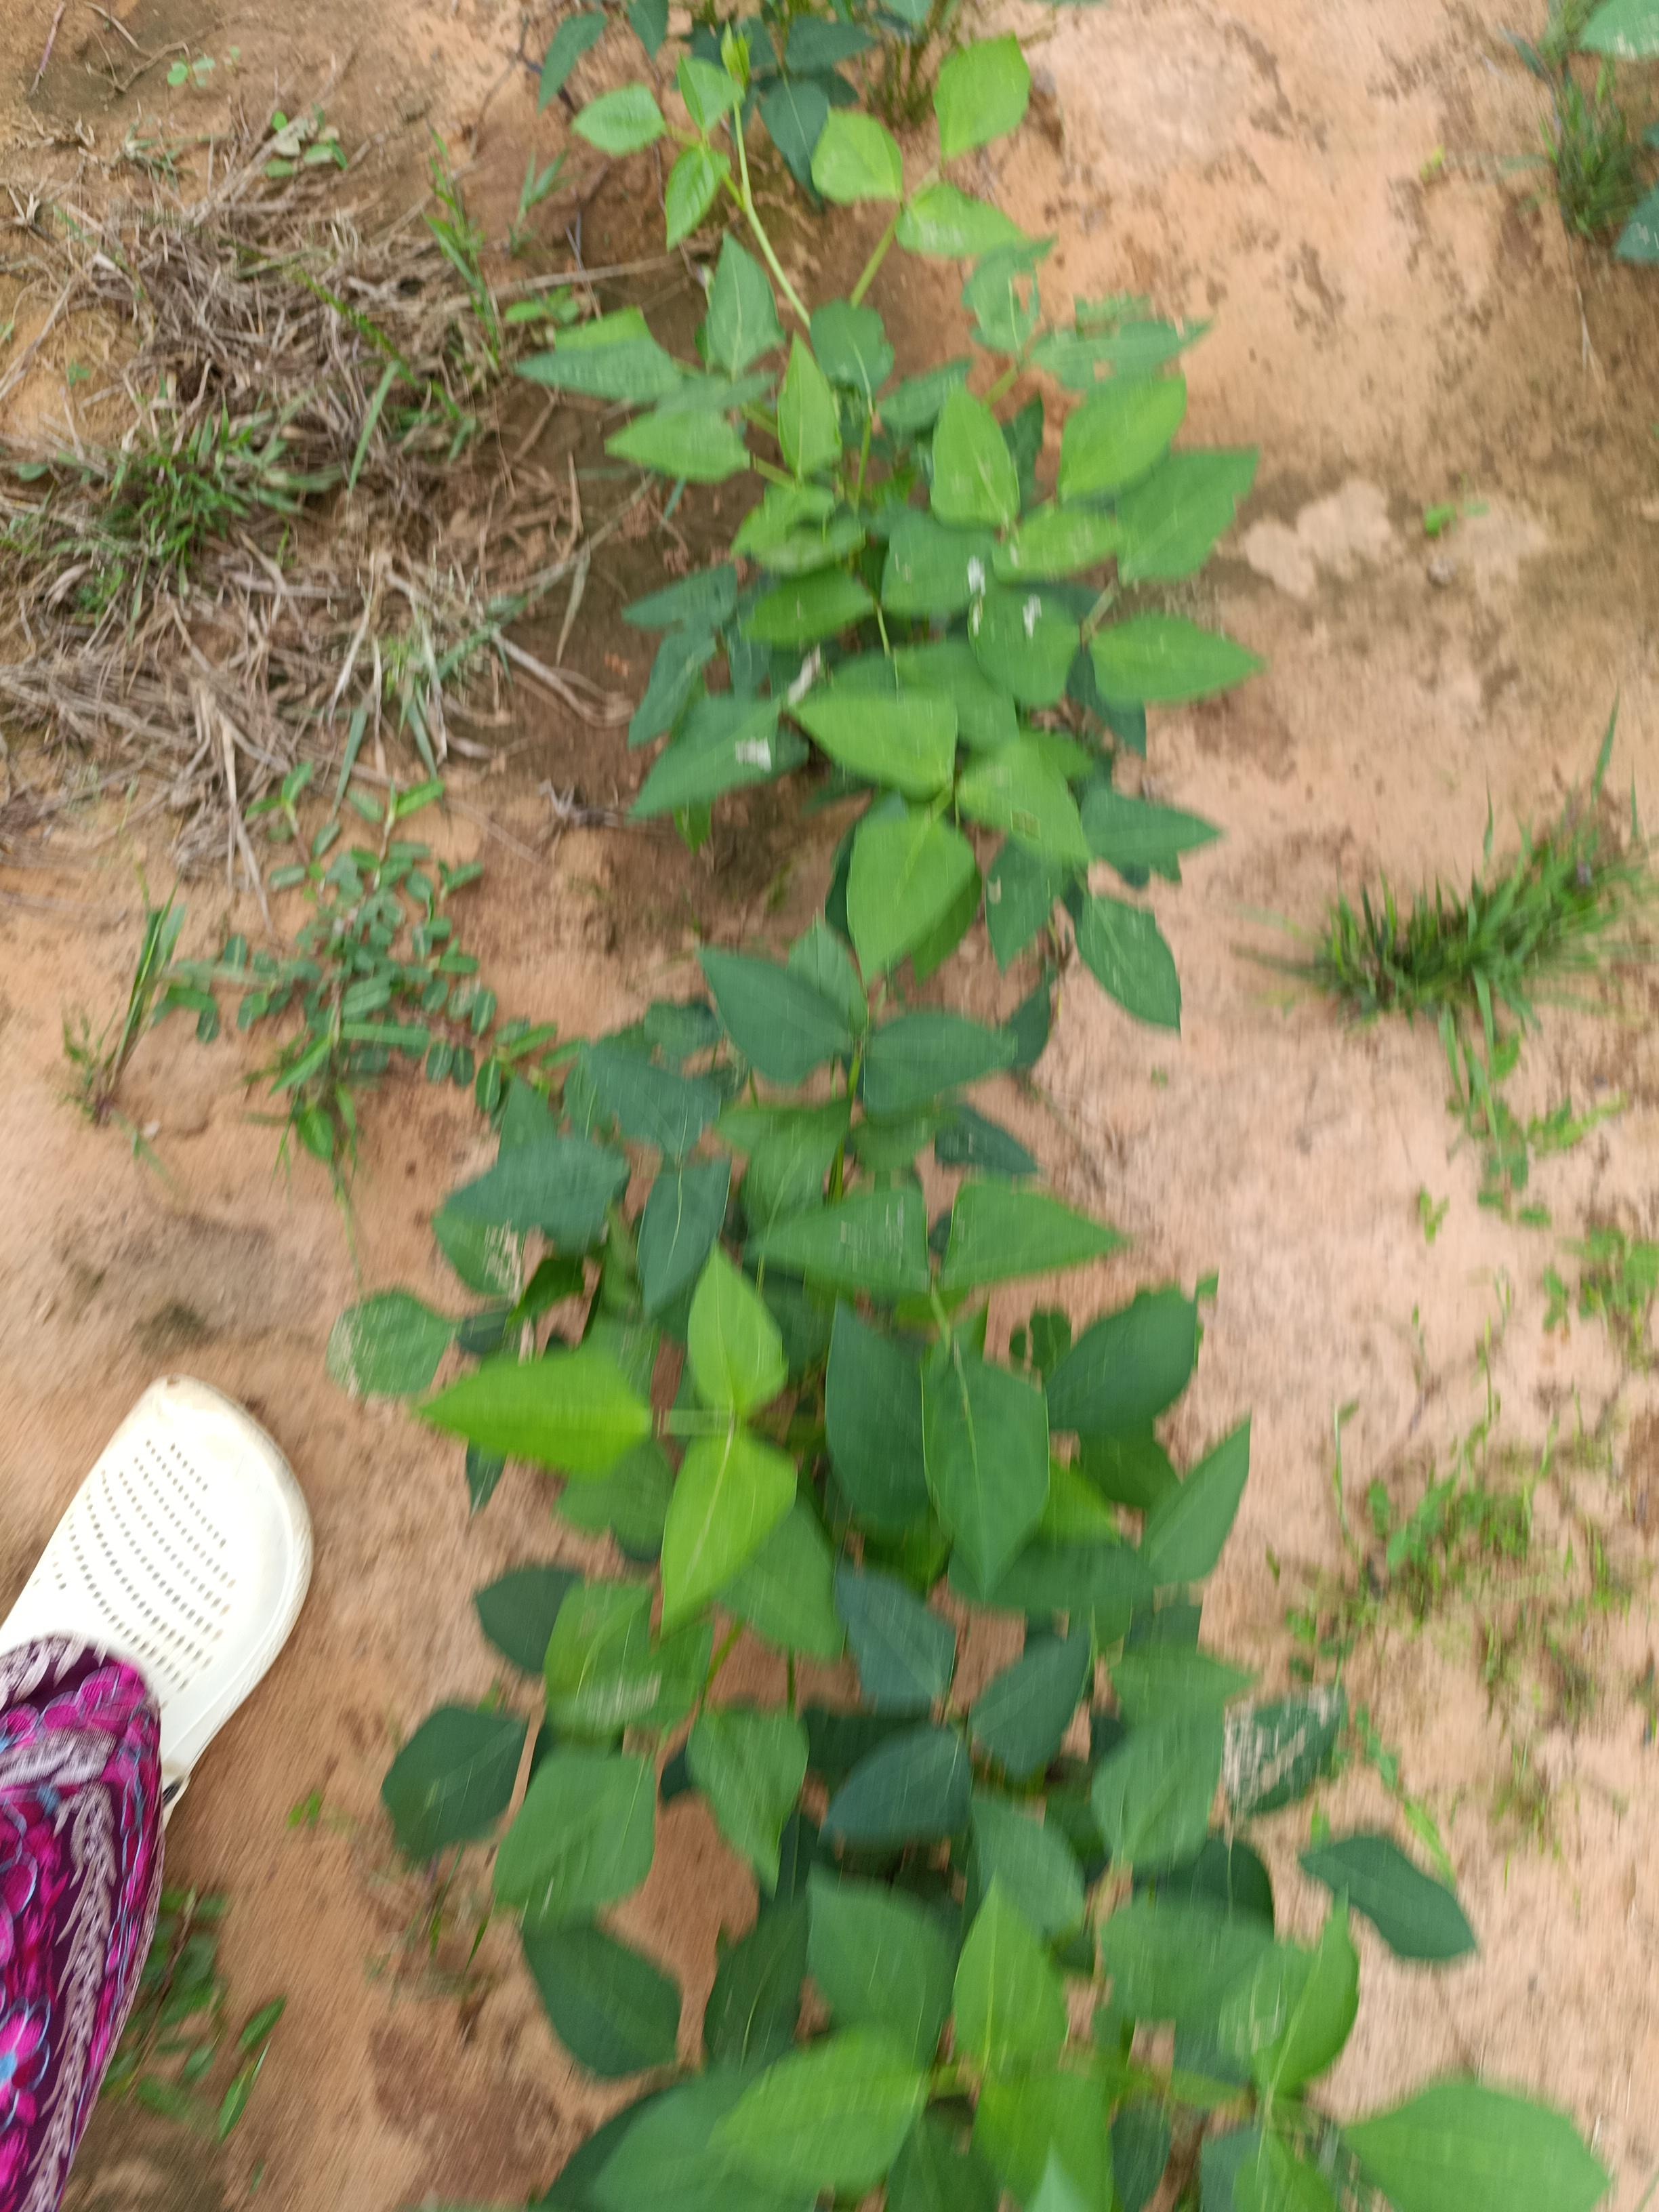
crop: cowpea
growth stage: emergence
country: Nigeria
